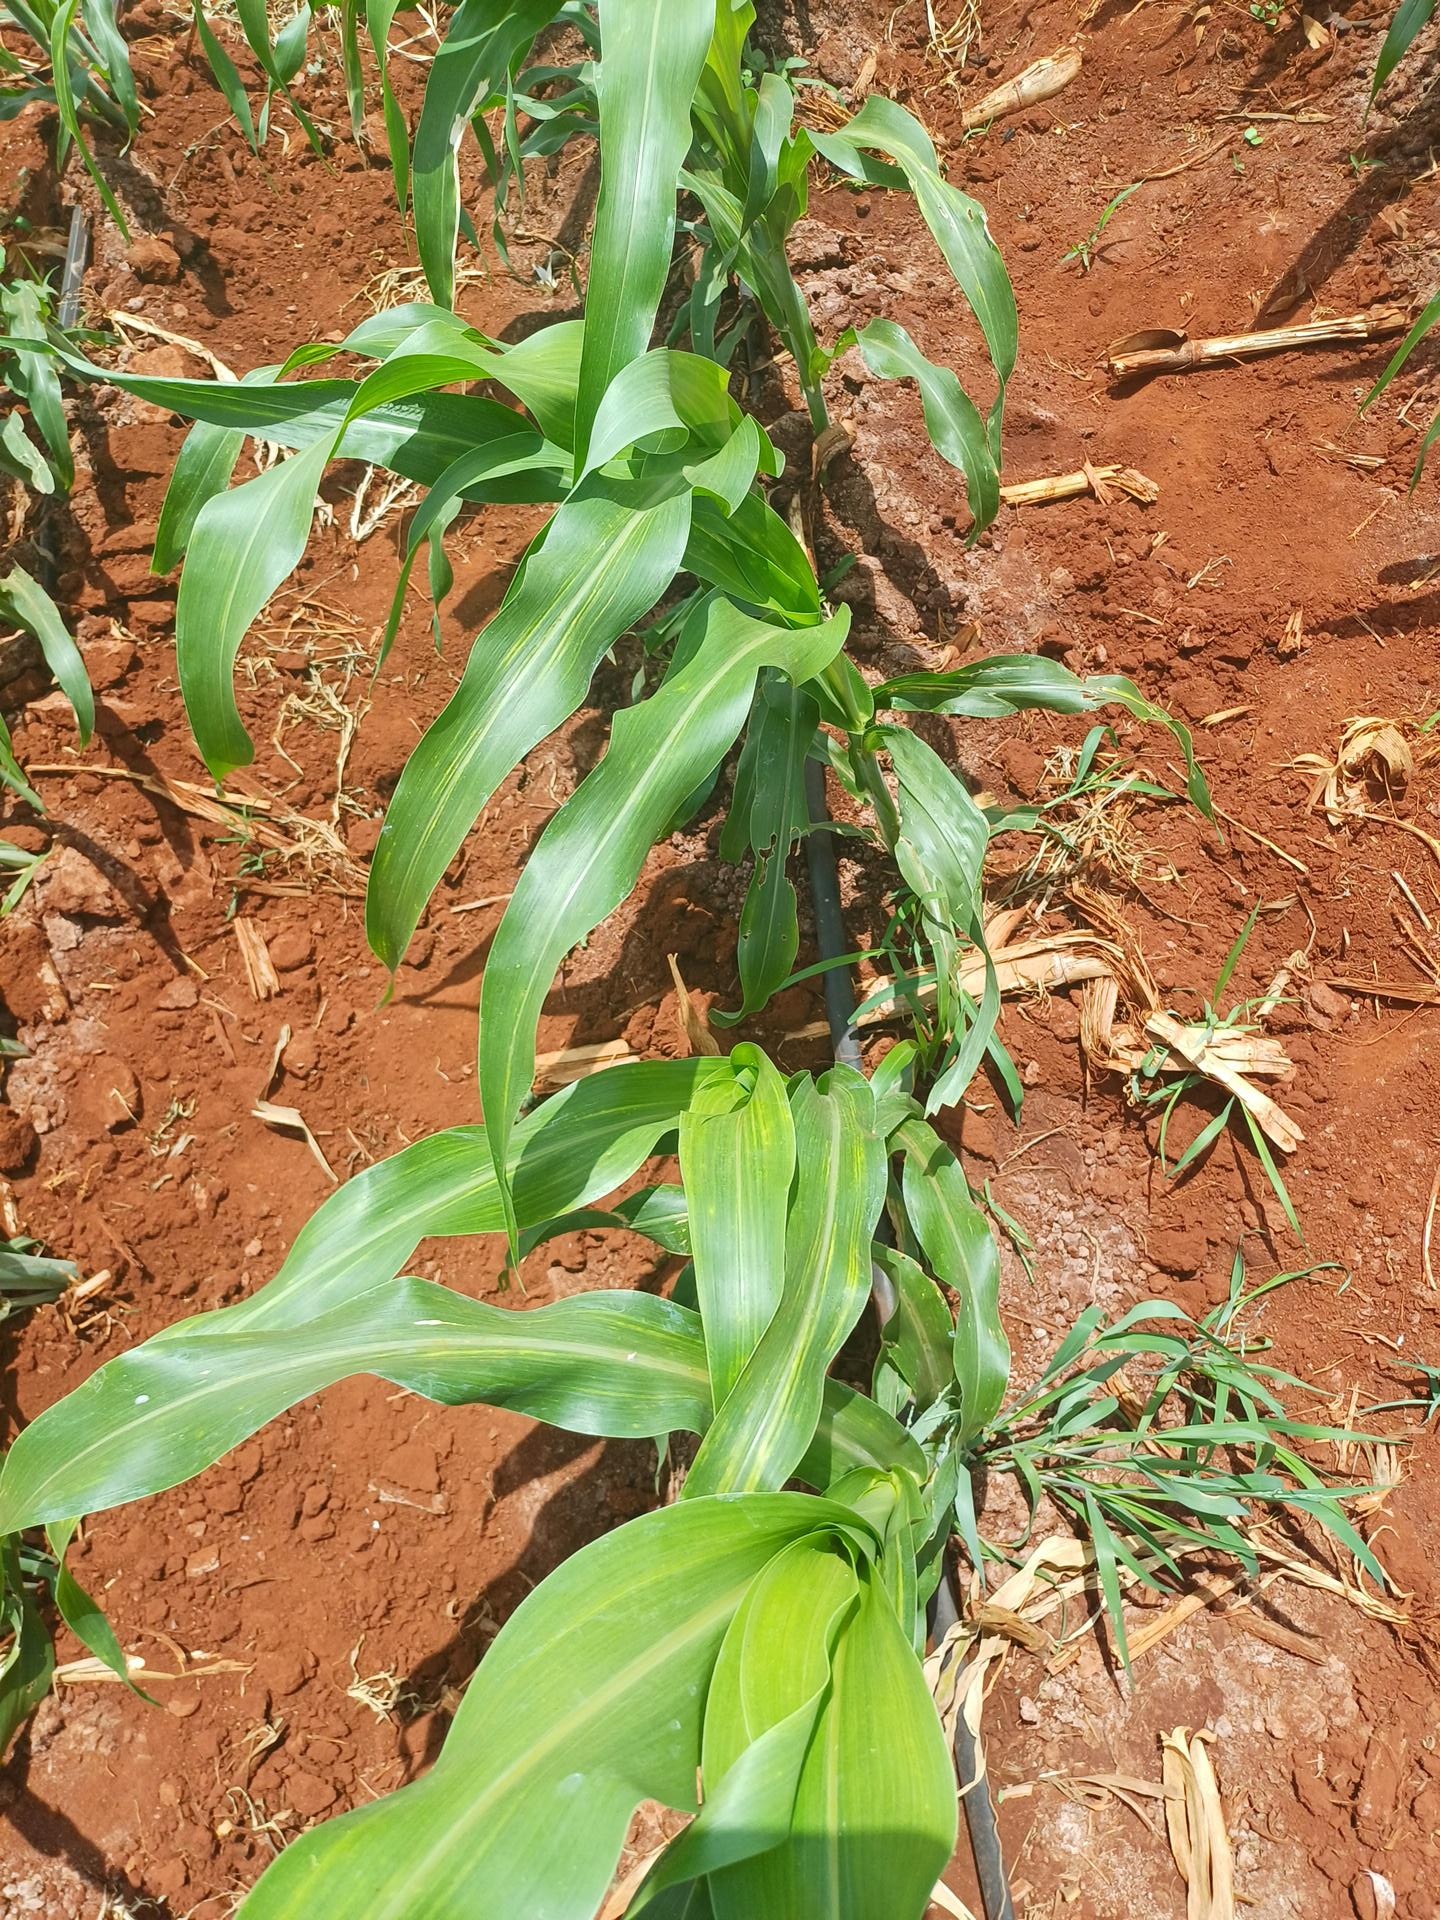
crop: sorghum
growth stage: vegetative
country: Kenya
